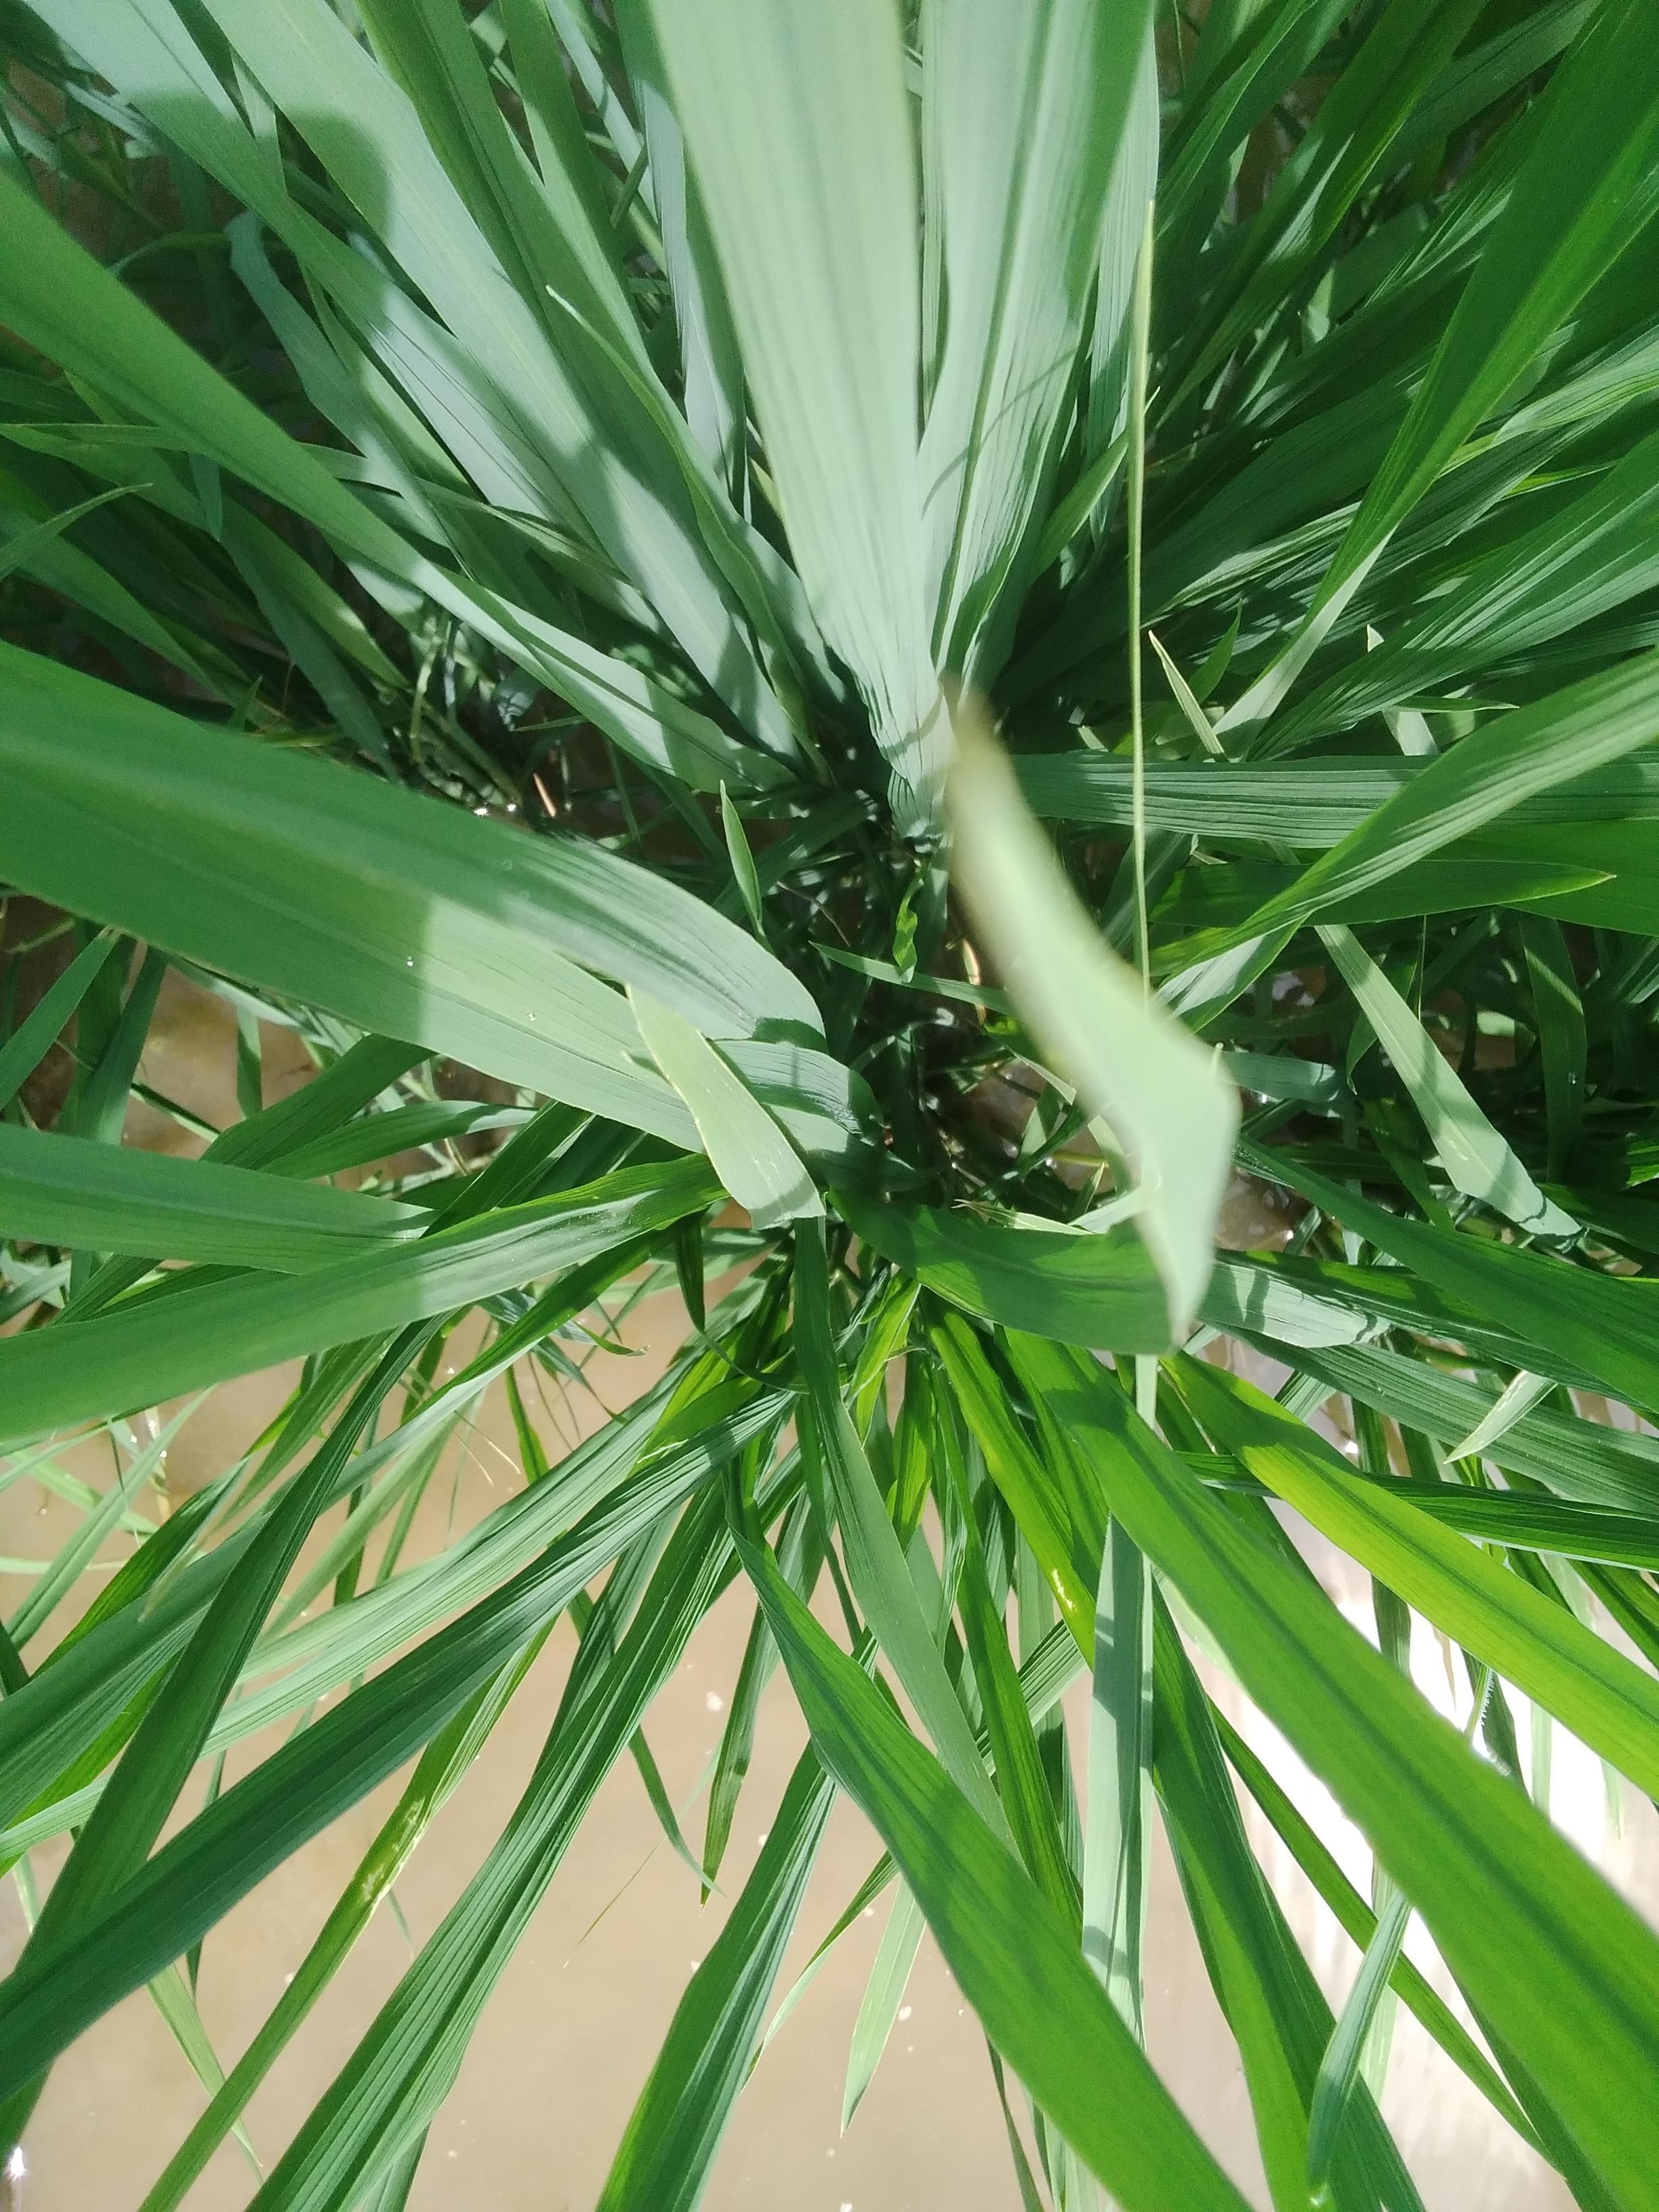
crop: rice
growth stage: elongation stem
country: Nigeria
